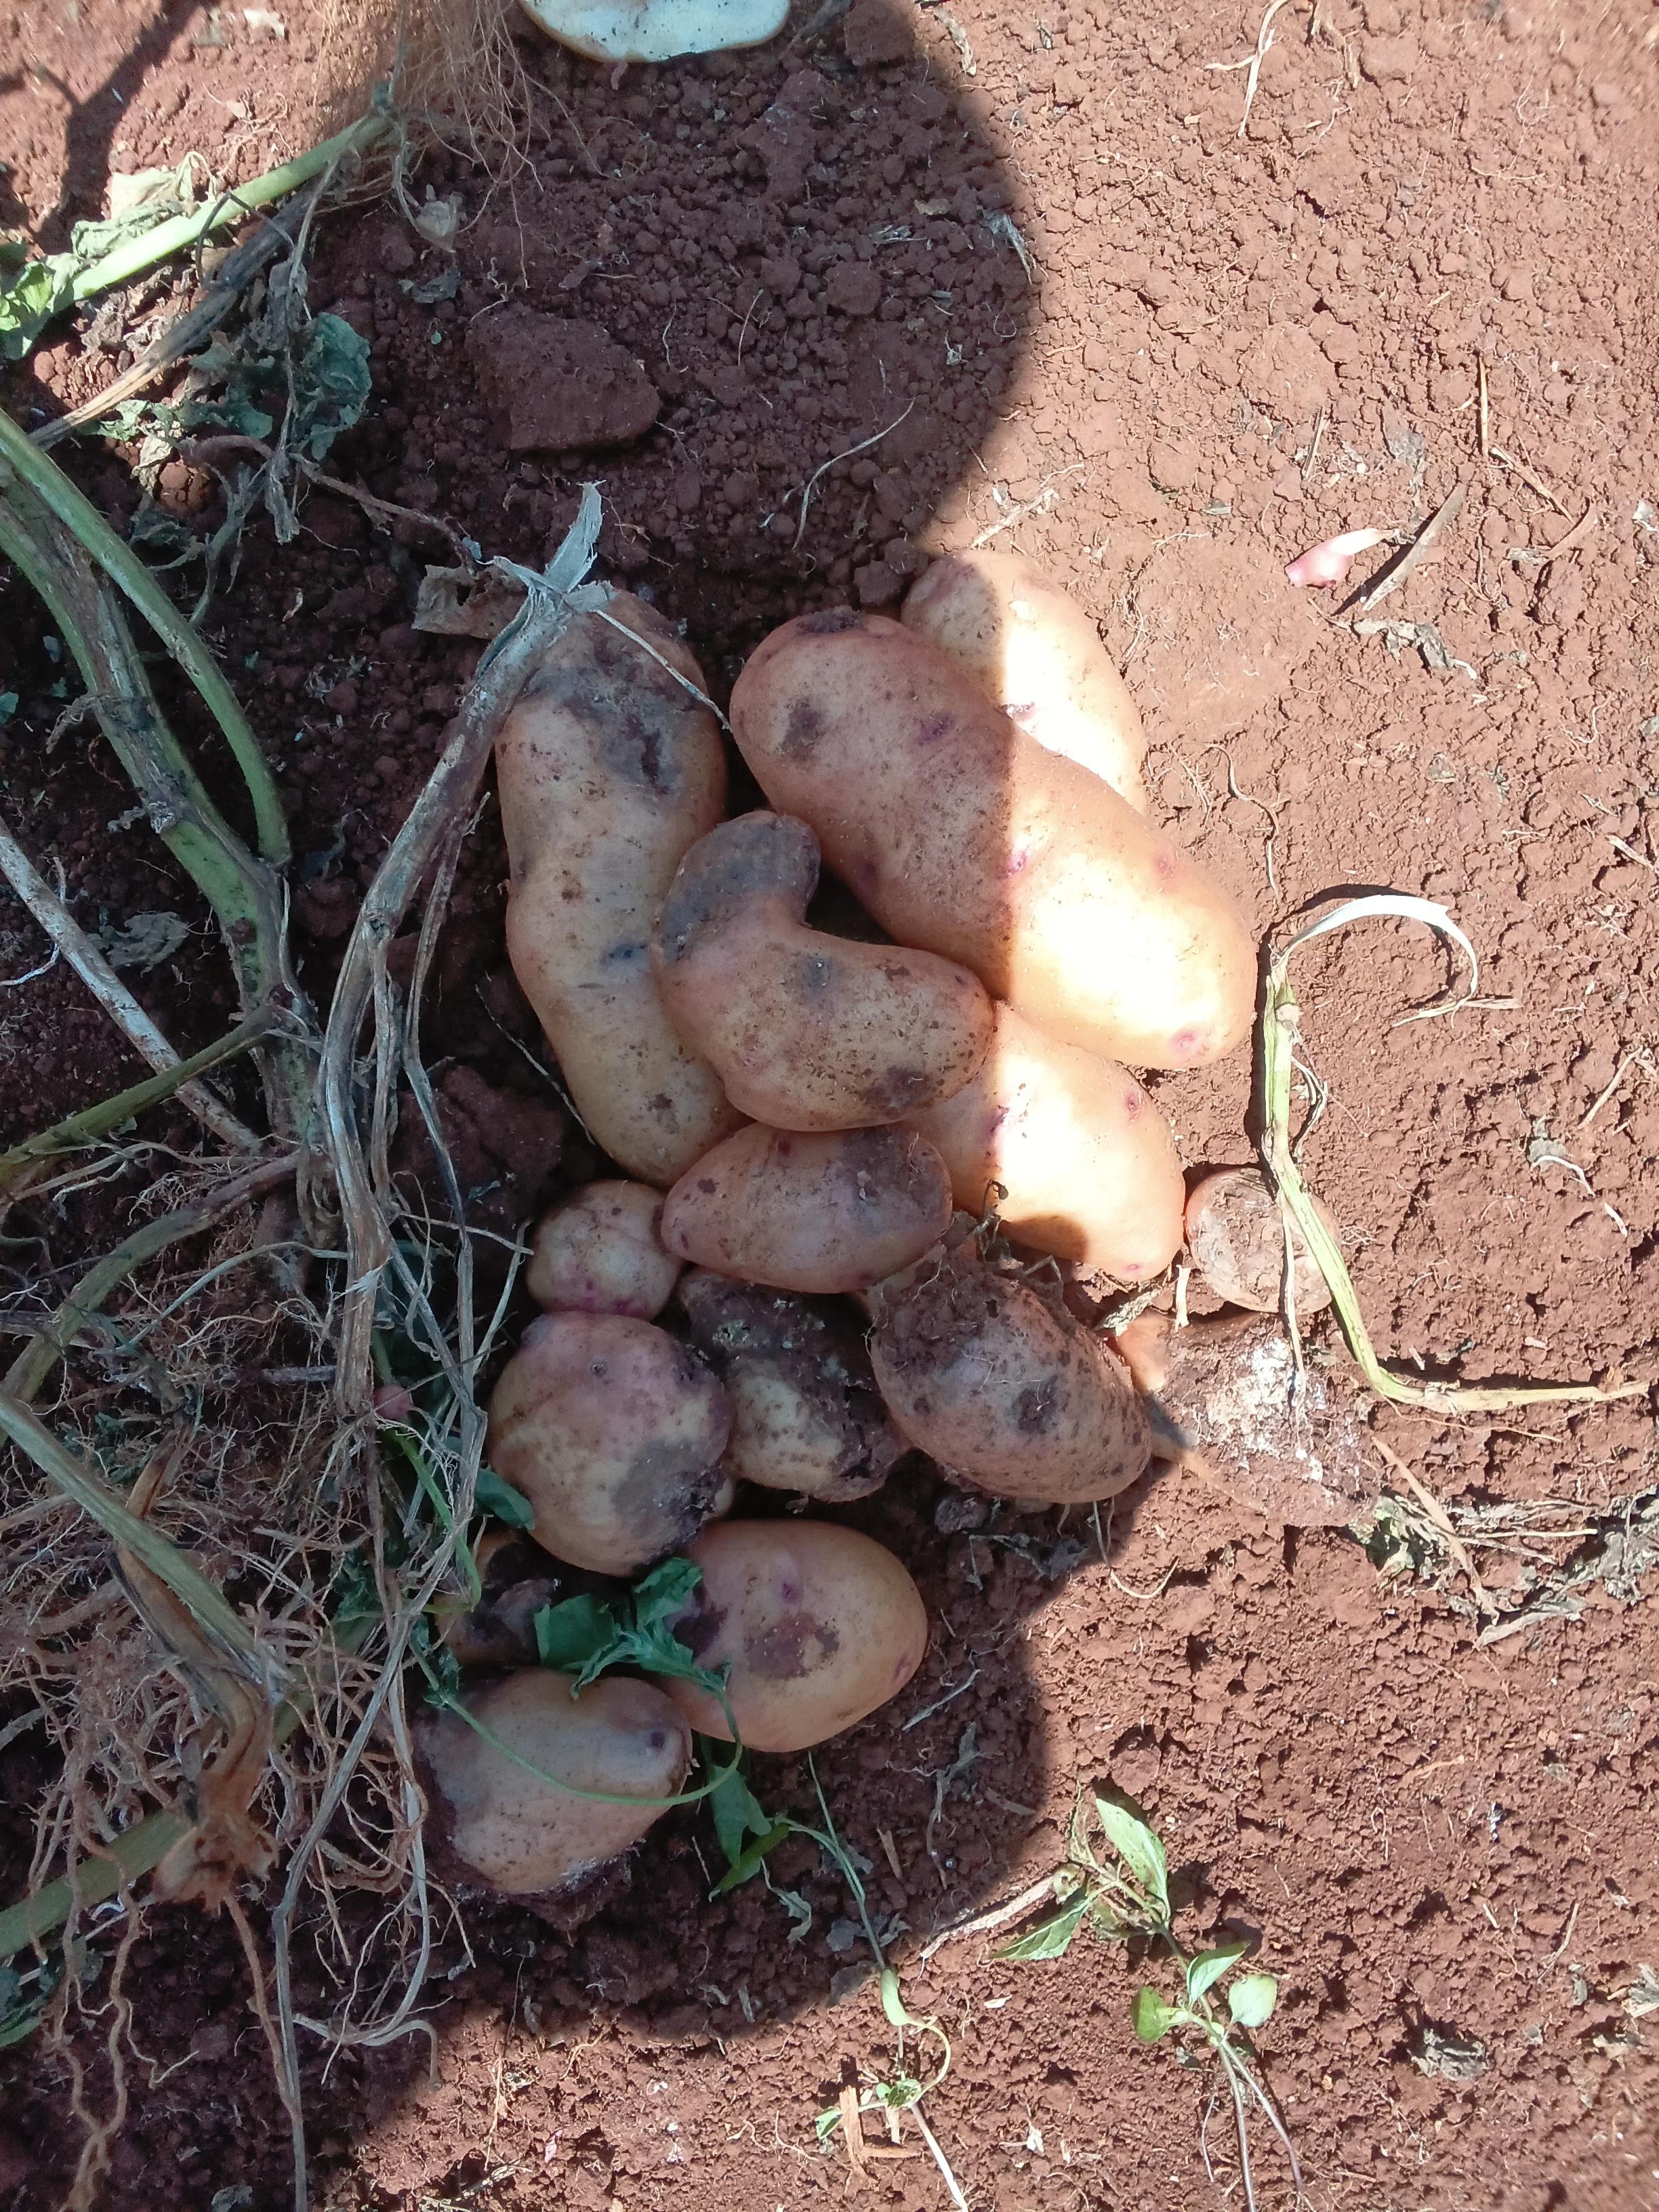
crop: potato
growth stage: harvest
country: Kenya
